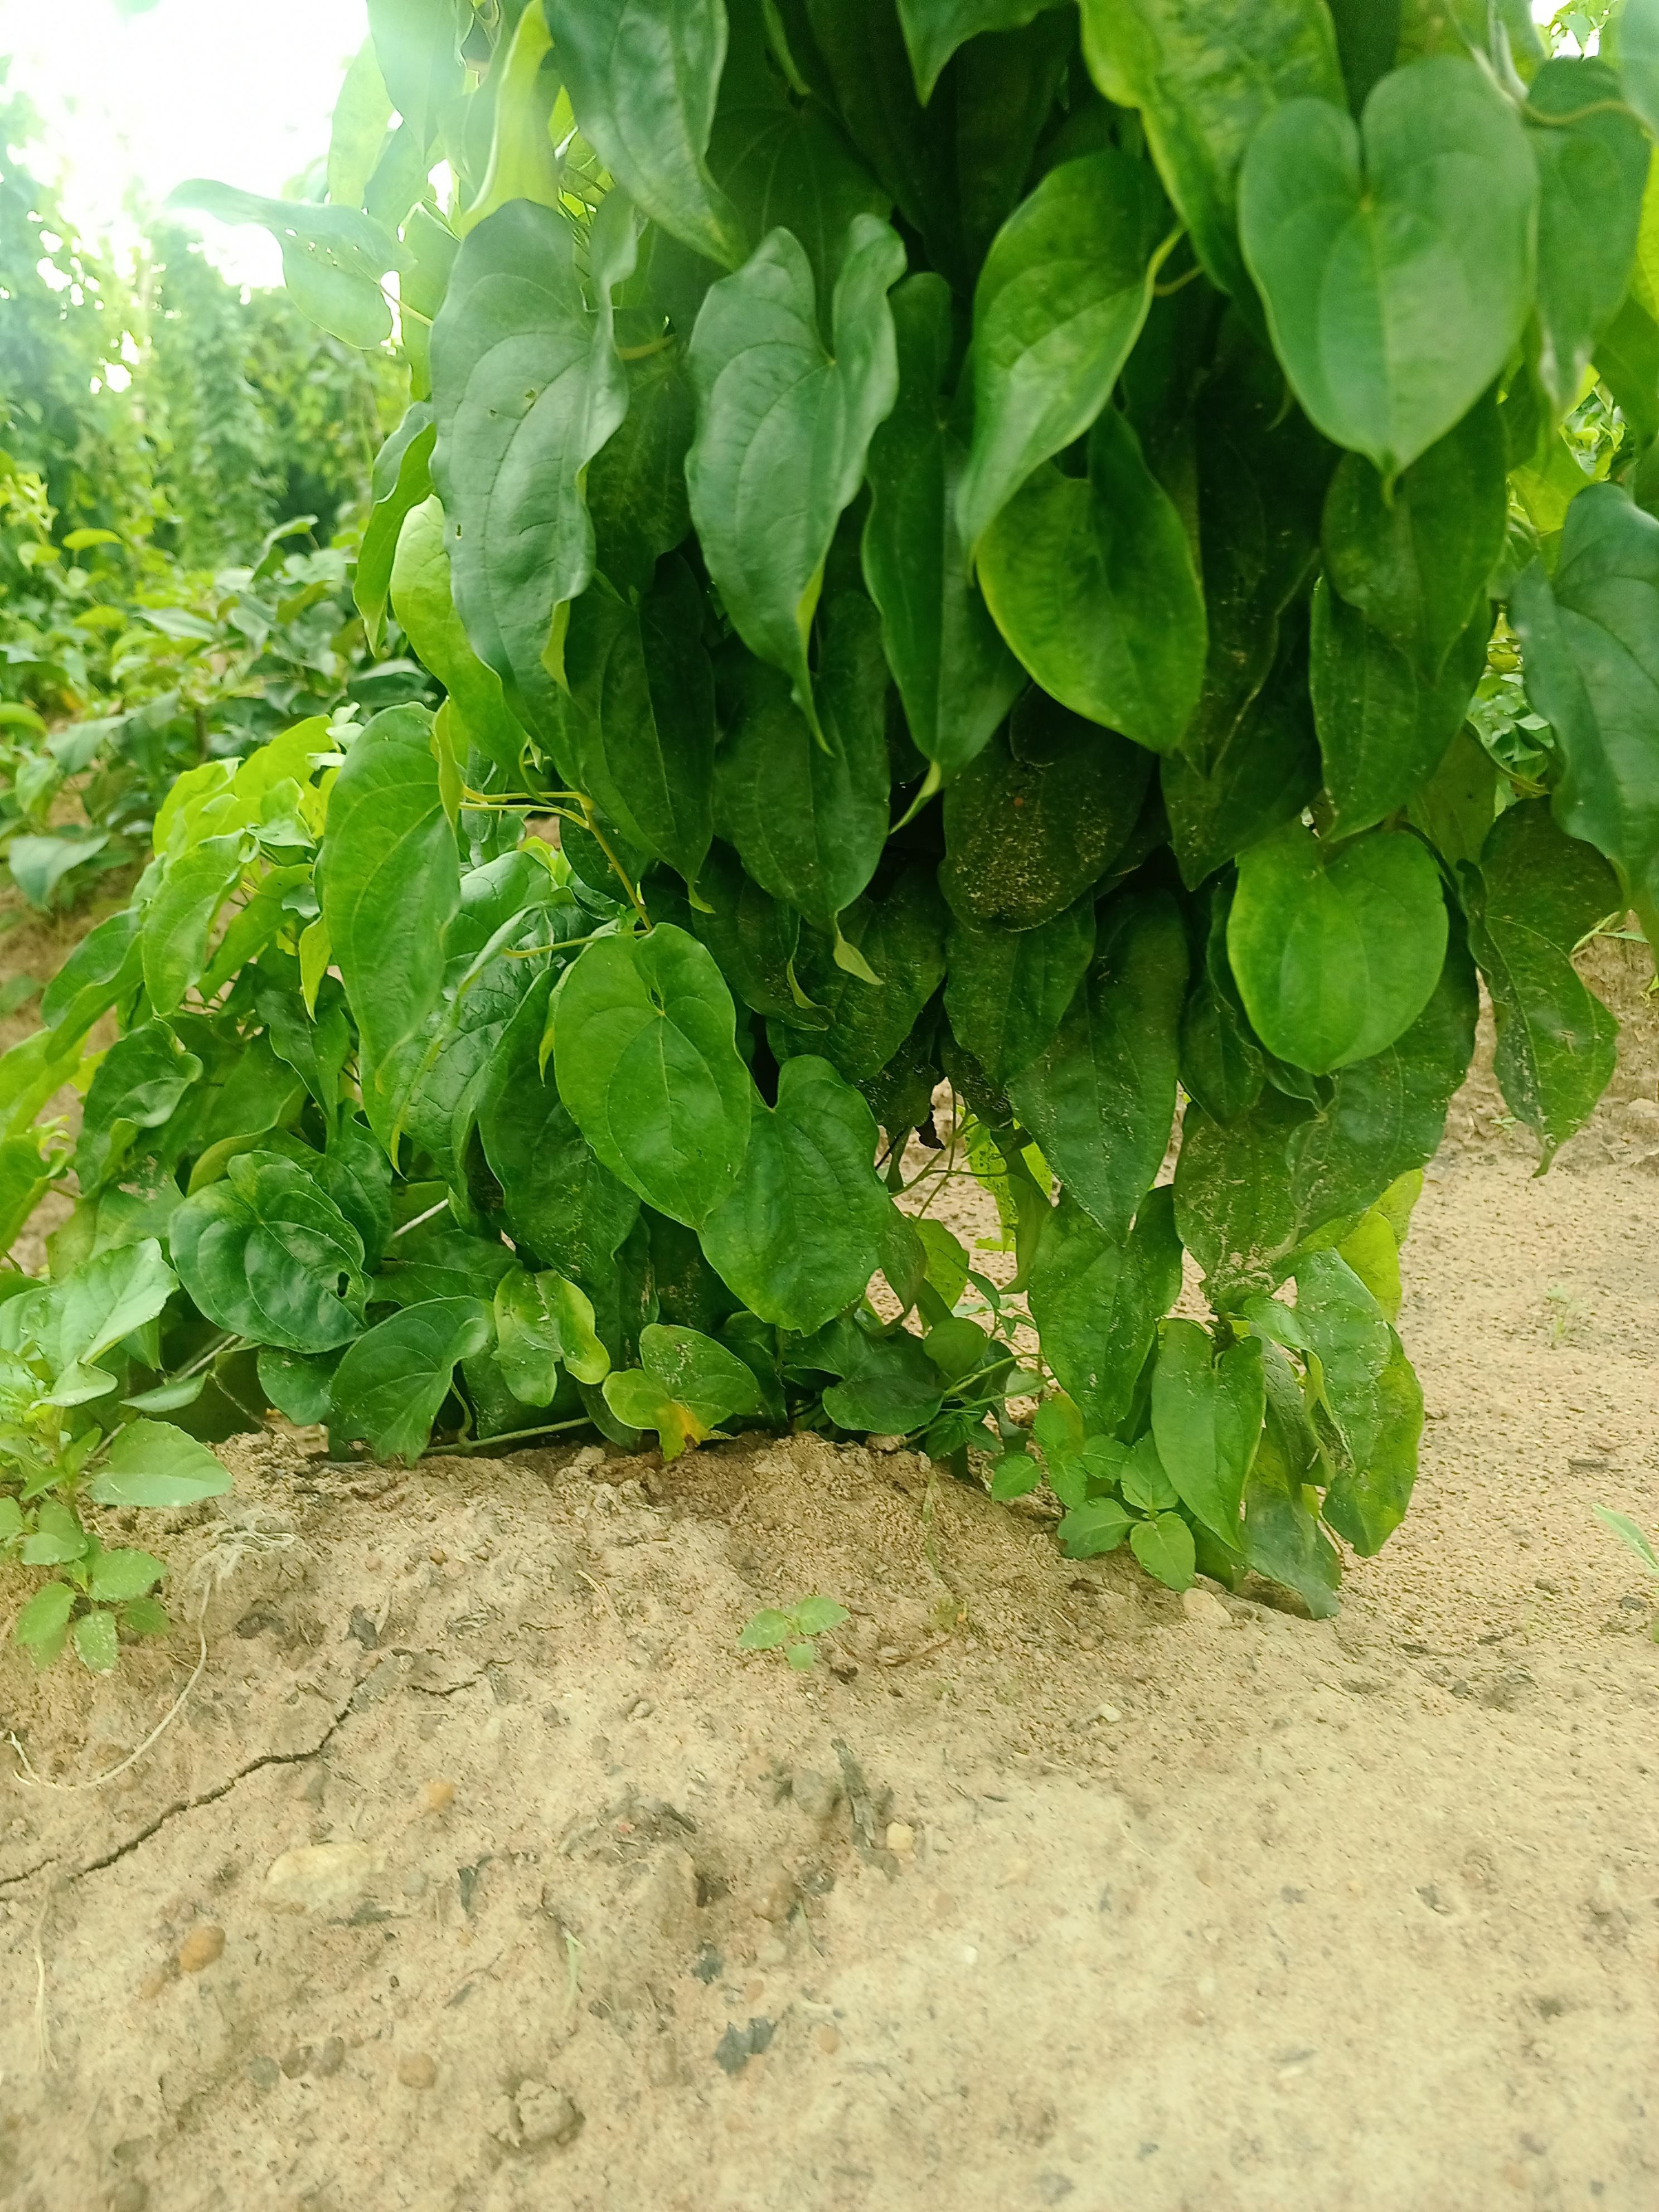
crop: yam
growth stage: vegetative
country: Nigeria
